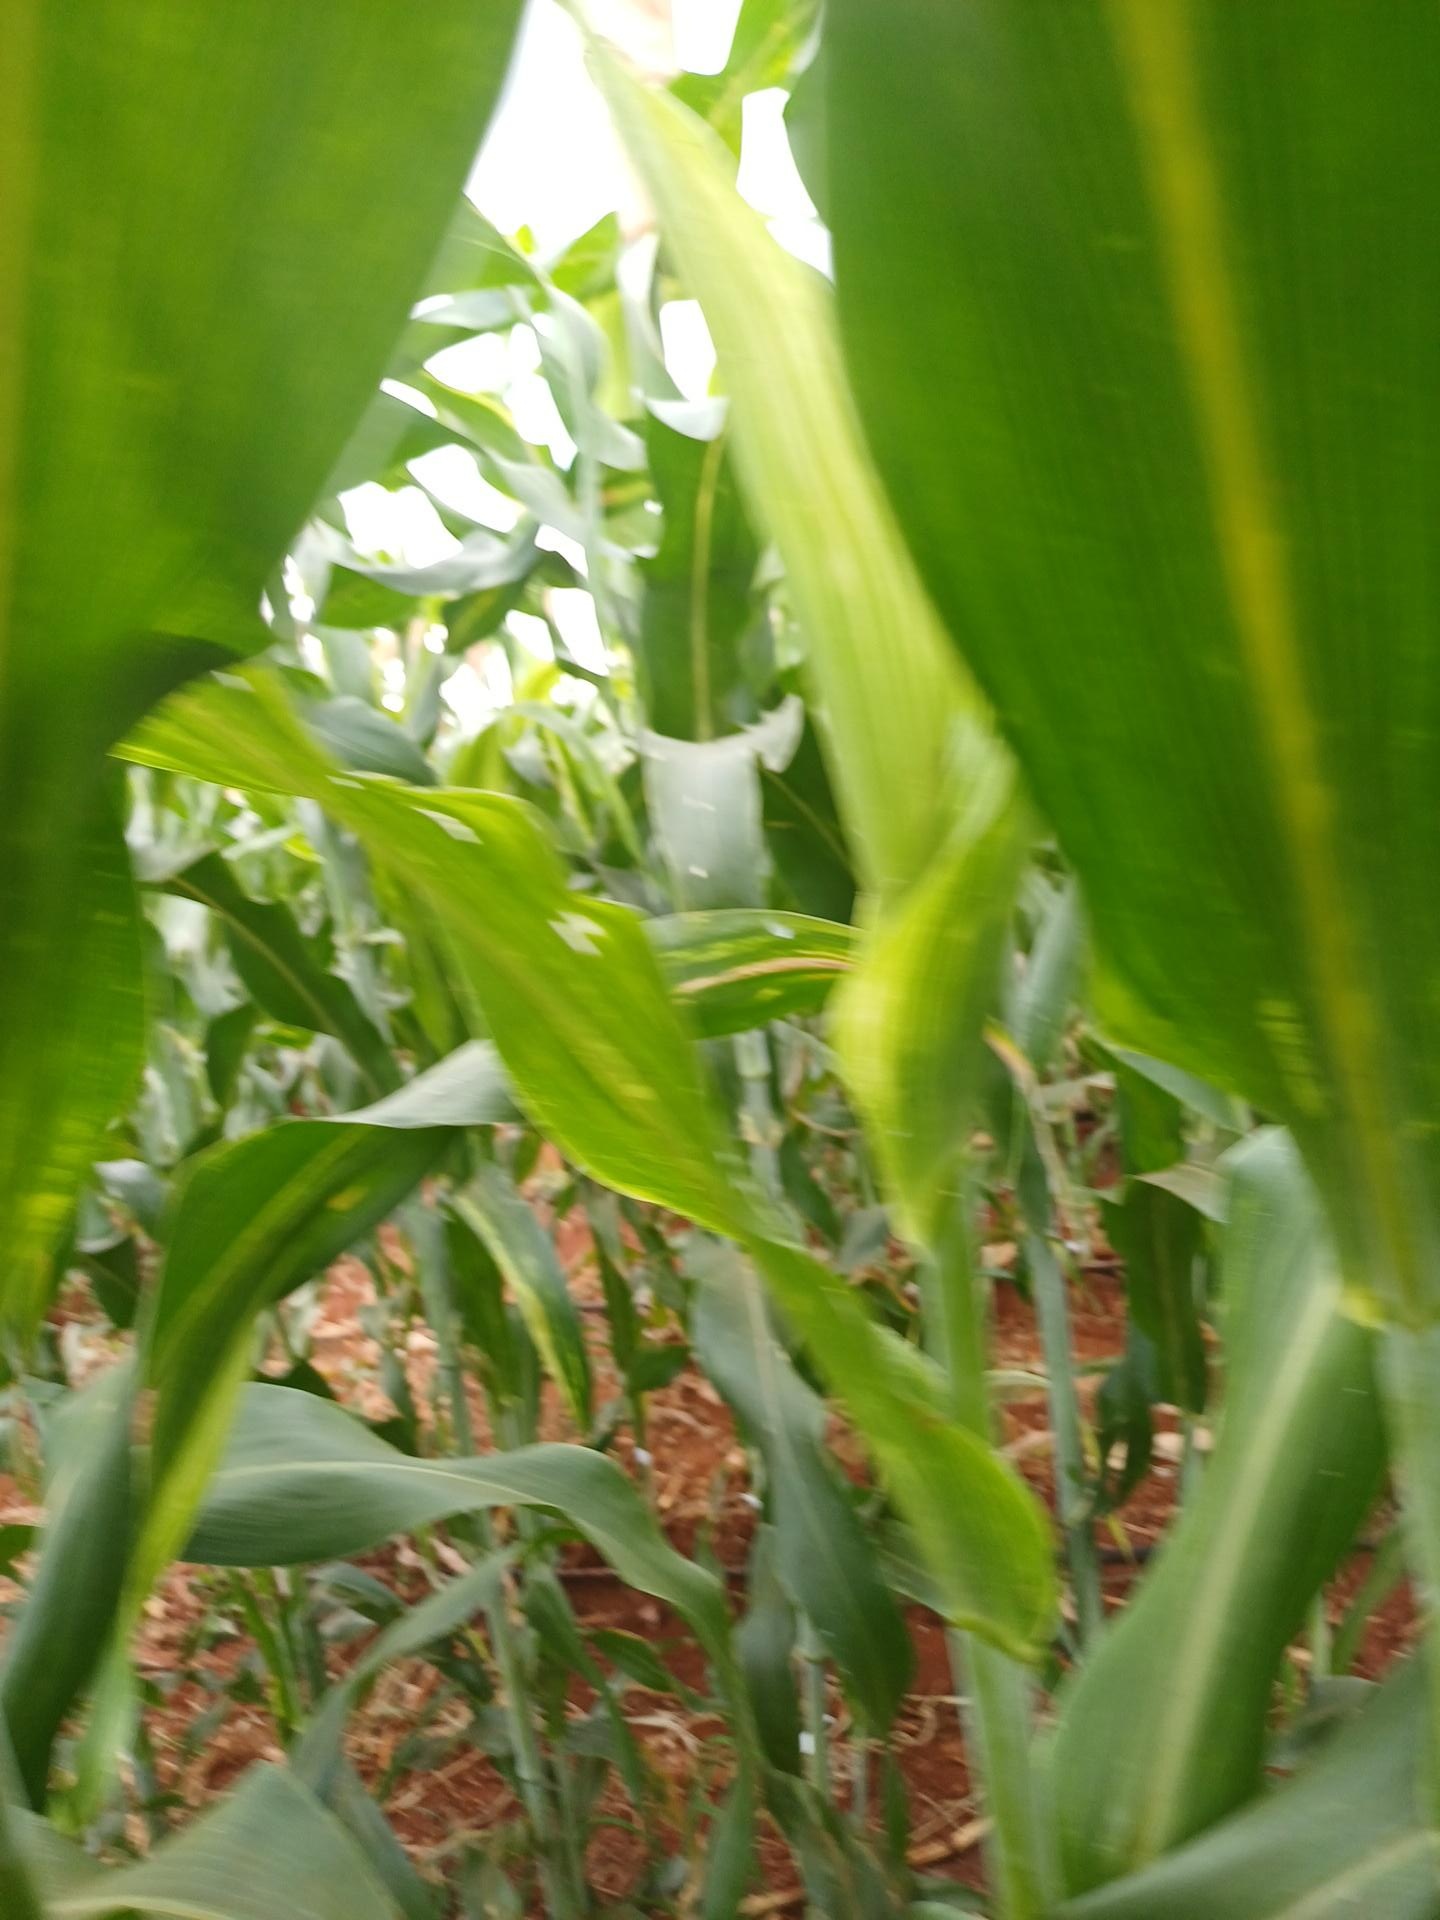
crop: sorghum
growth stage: heading tuber
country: Kenya
